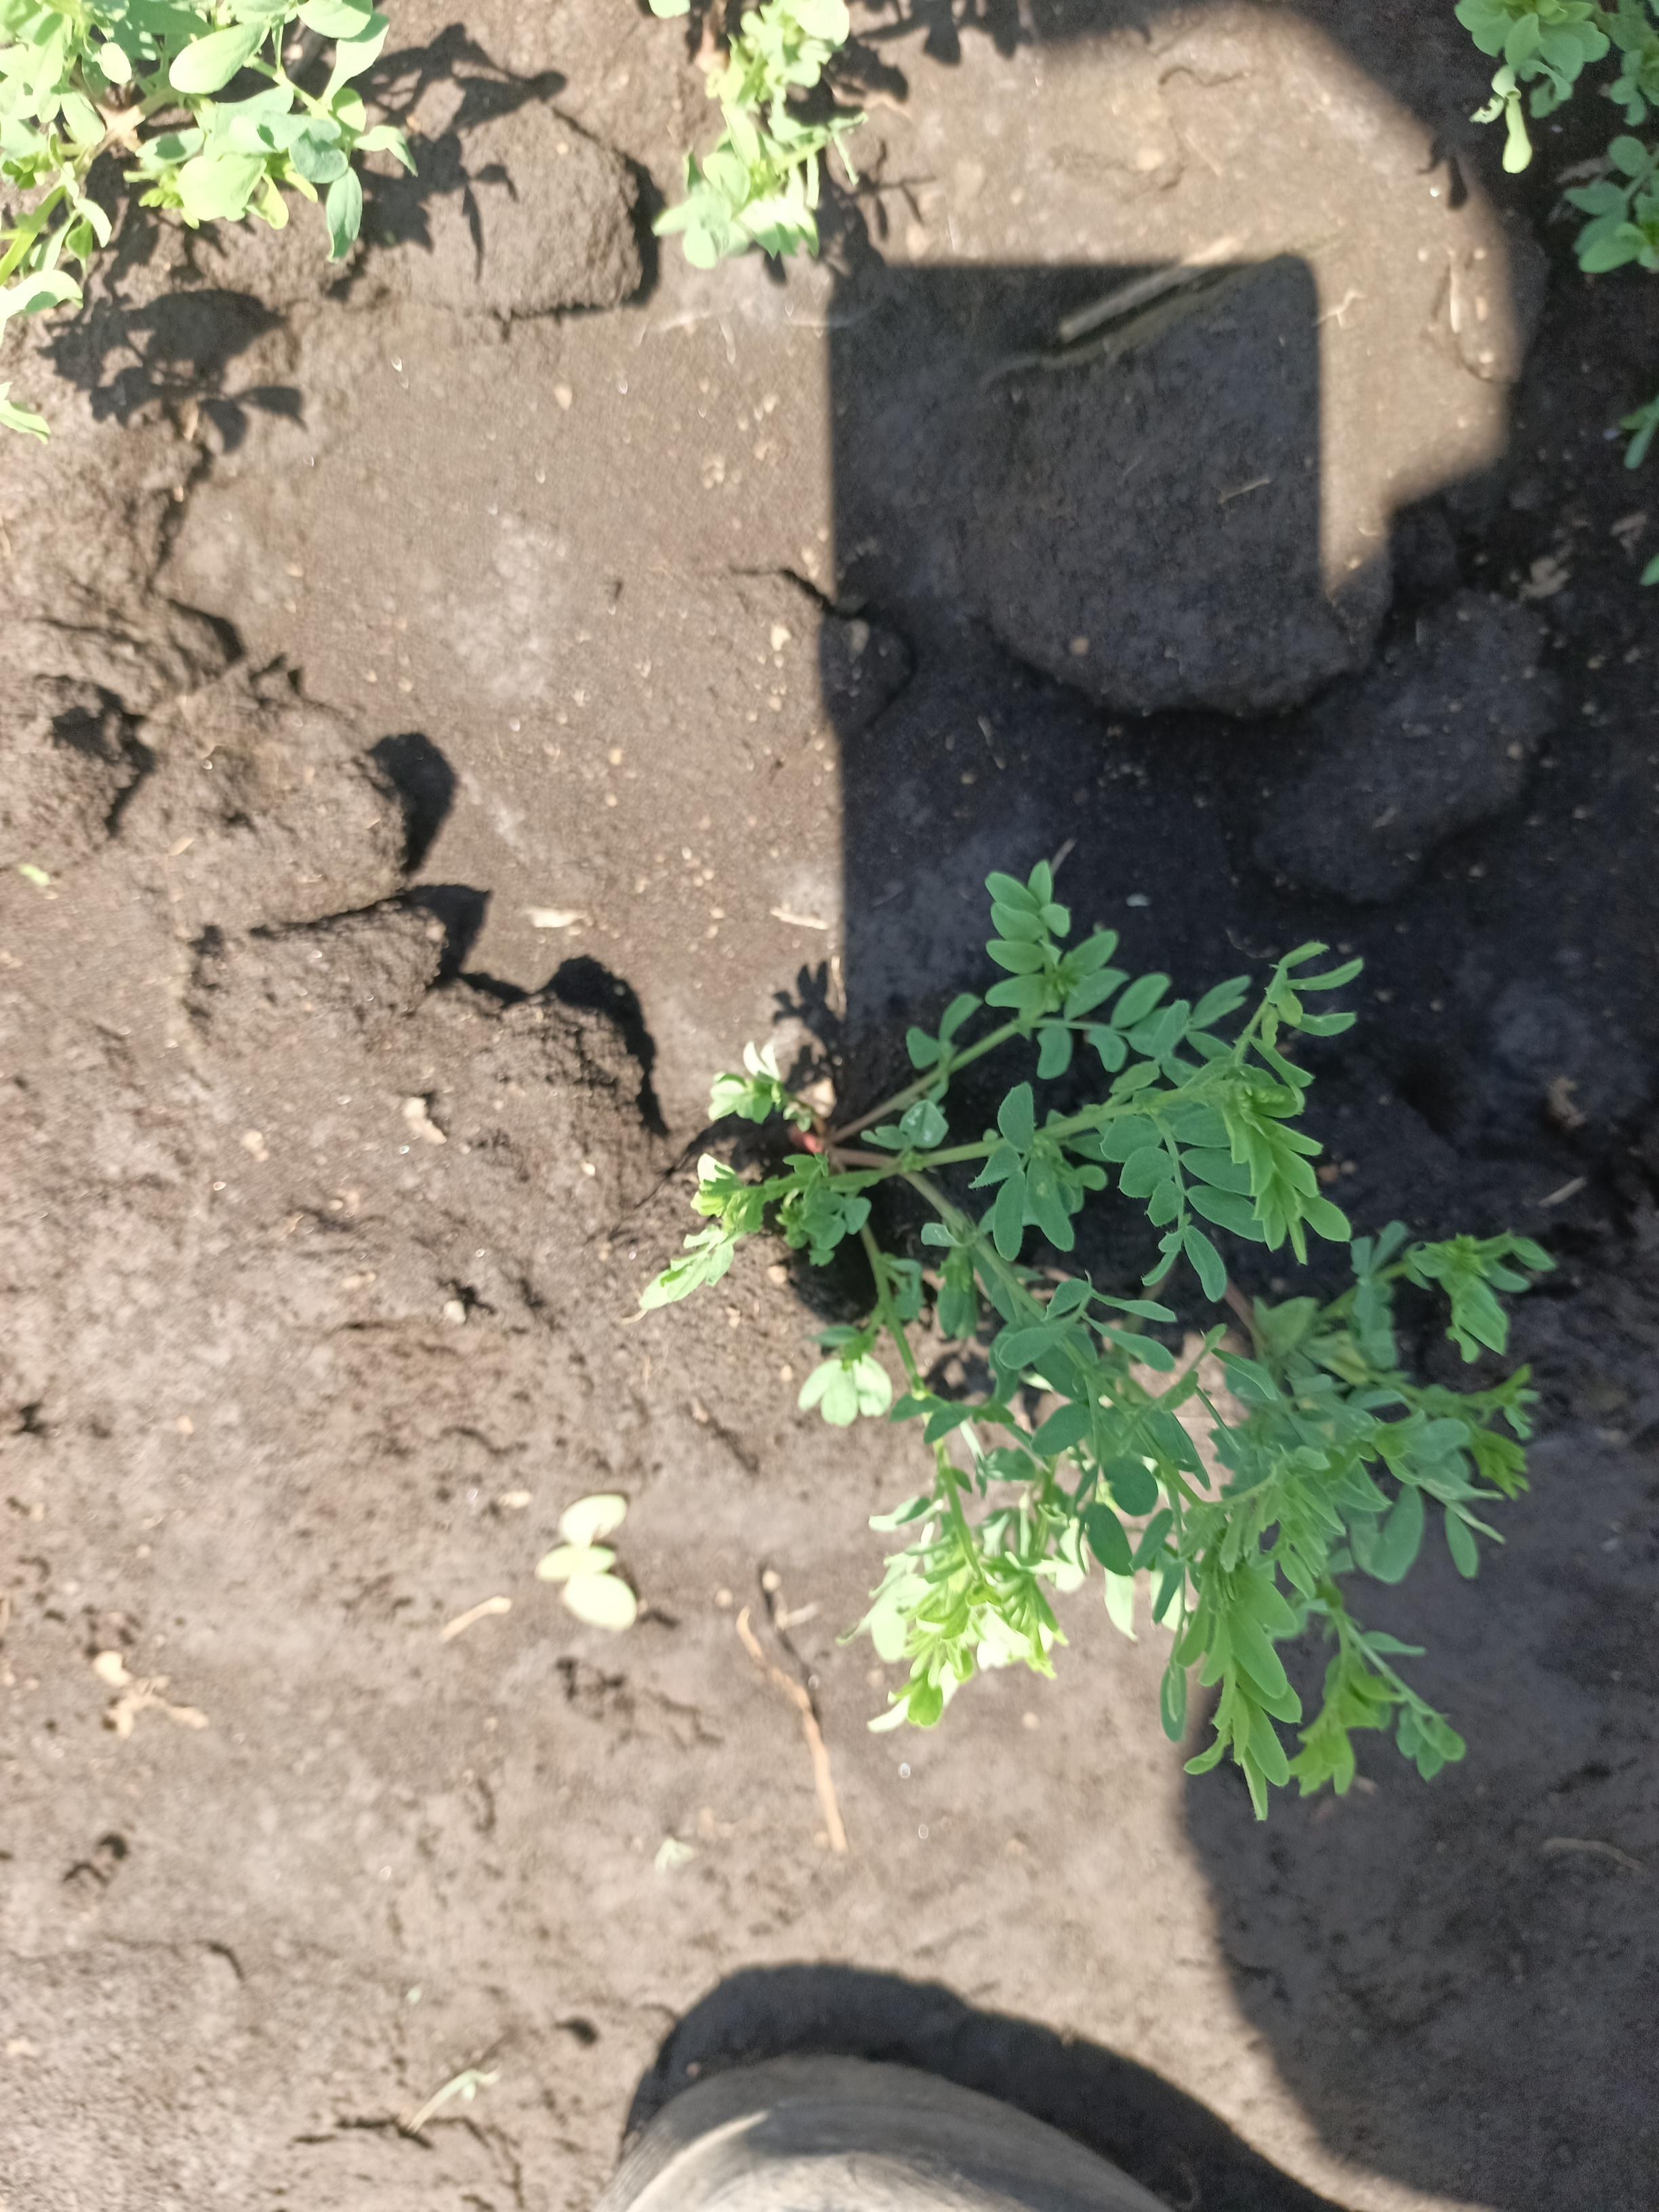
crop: lentil
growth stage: vegetative
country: Tanzania
